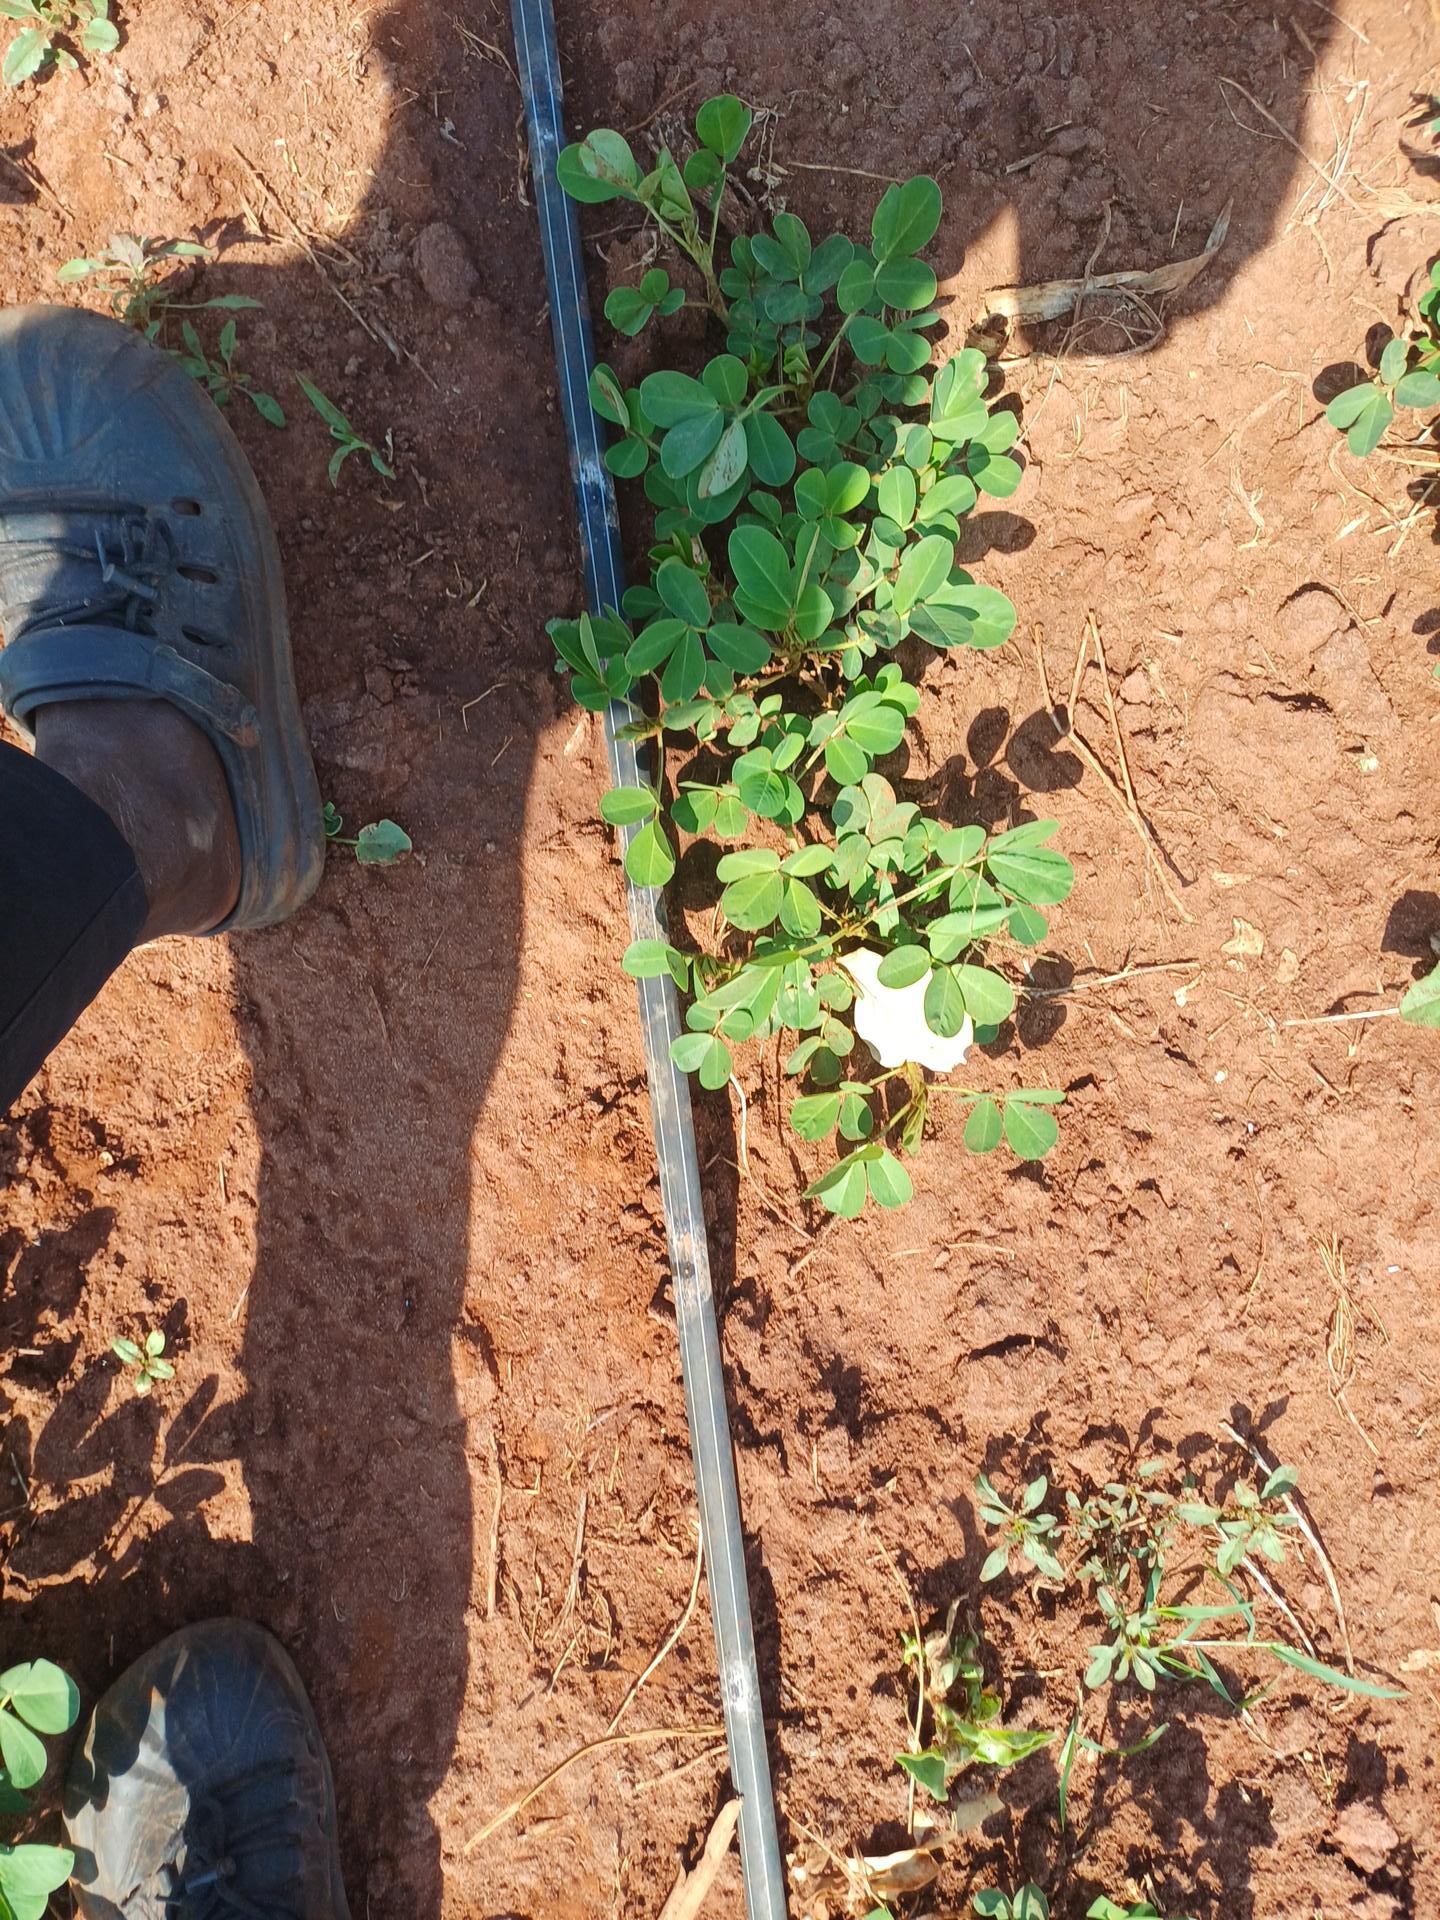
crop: groundnut
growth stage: vegetative
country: Kenya
